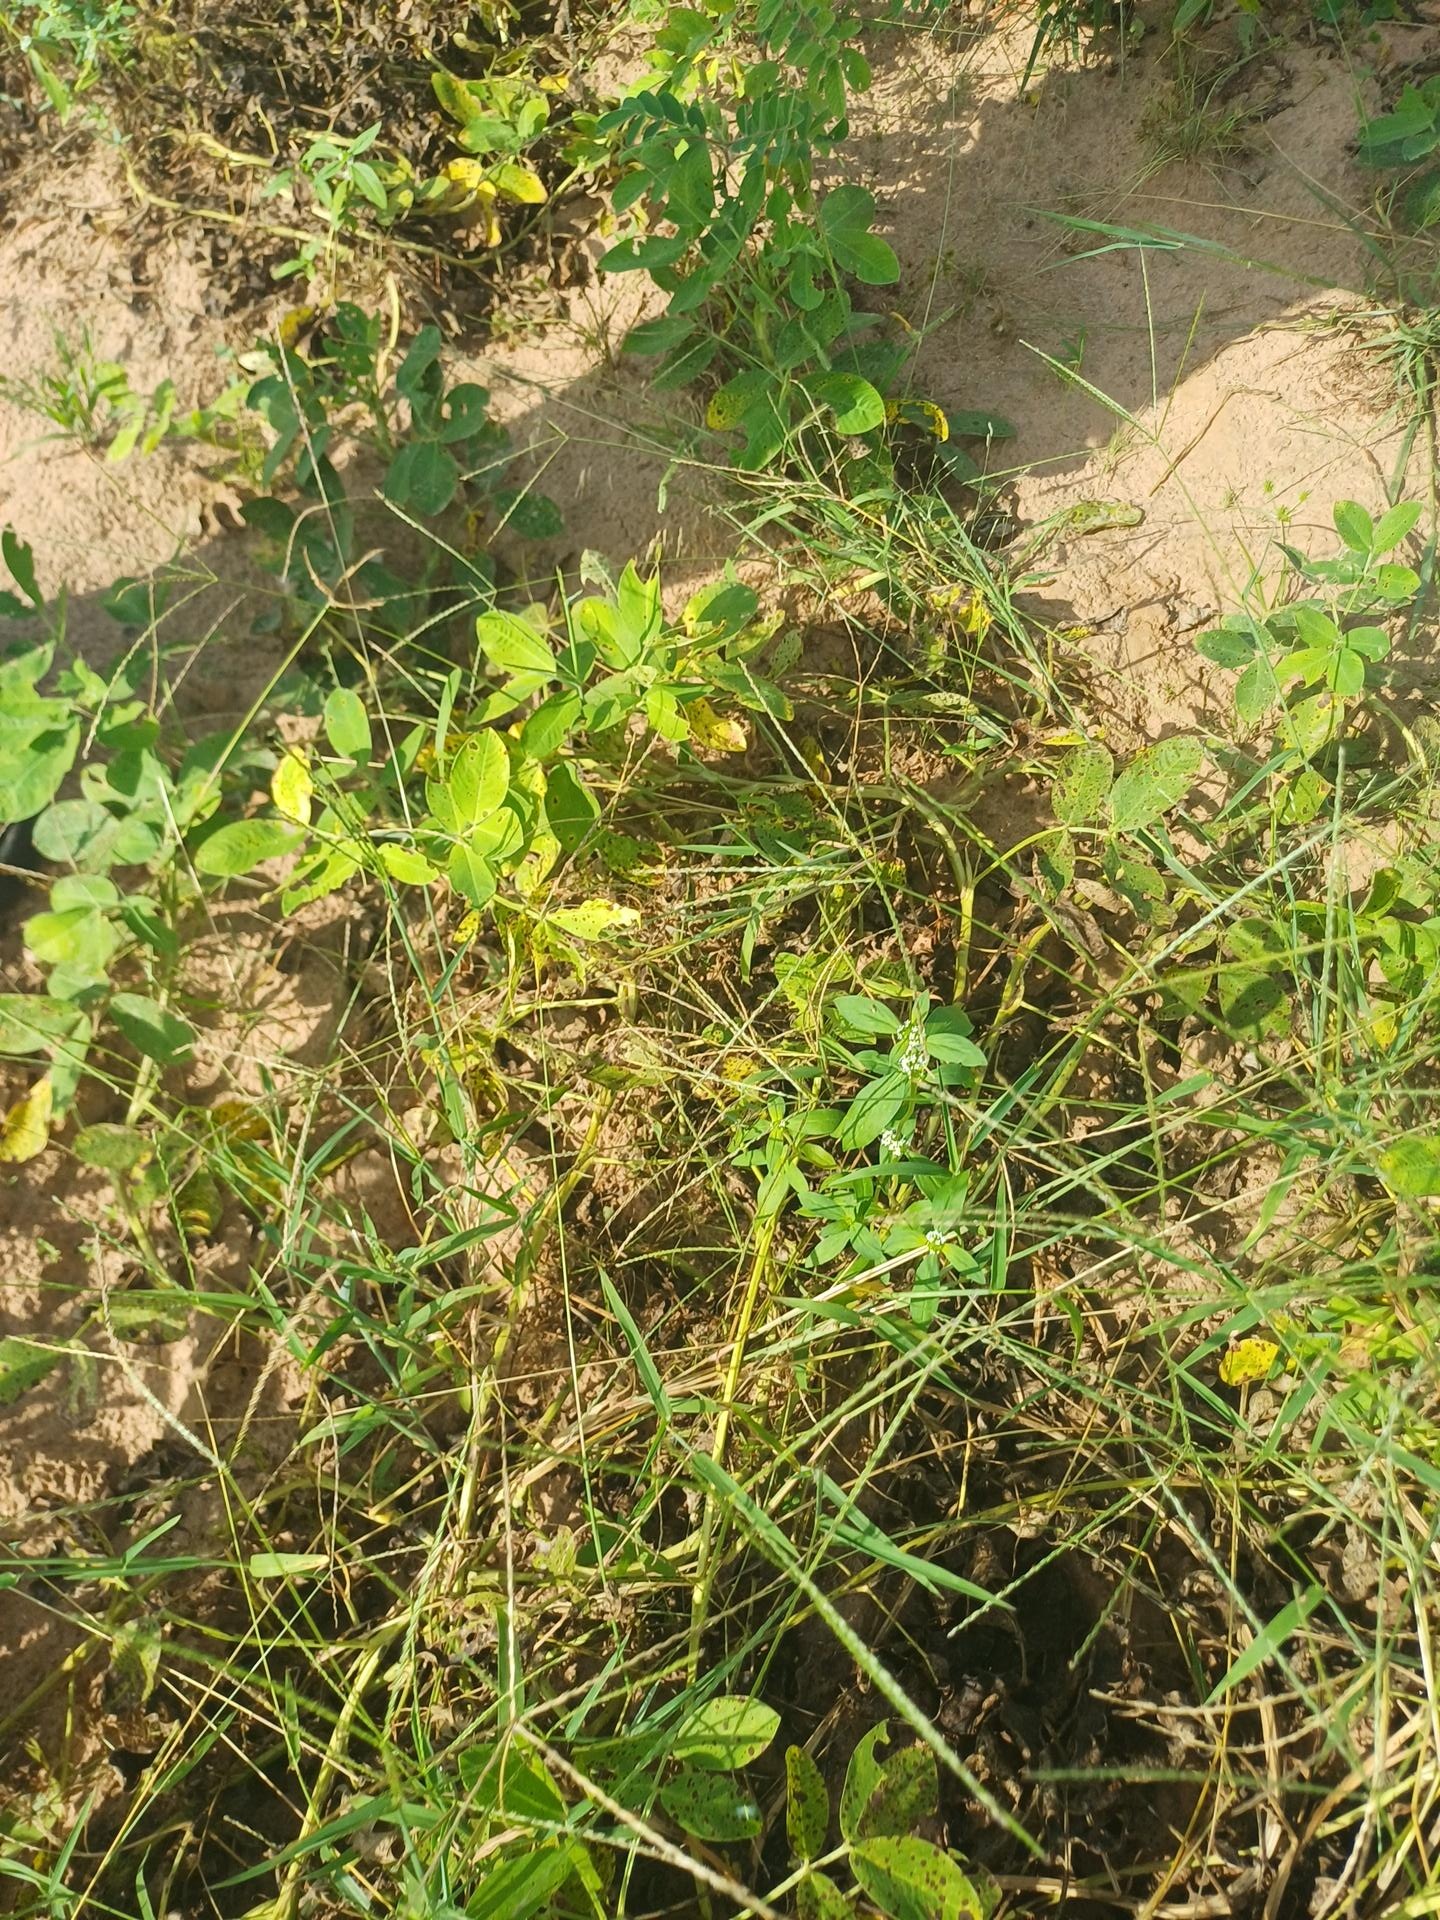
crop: groundnut
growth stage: flowering
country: Senegal
